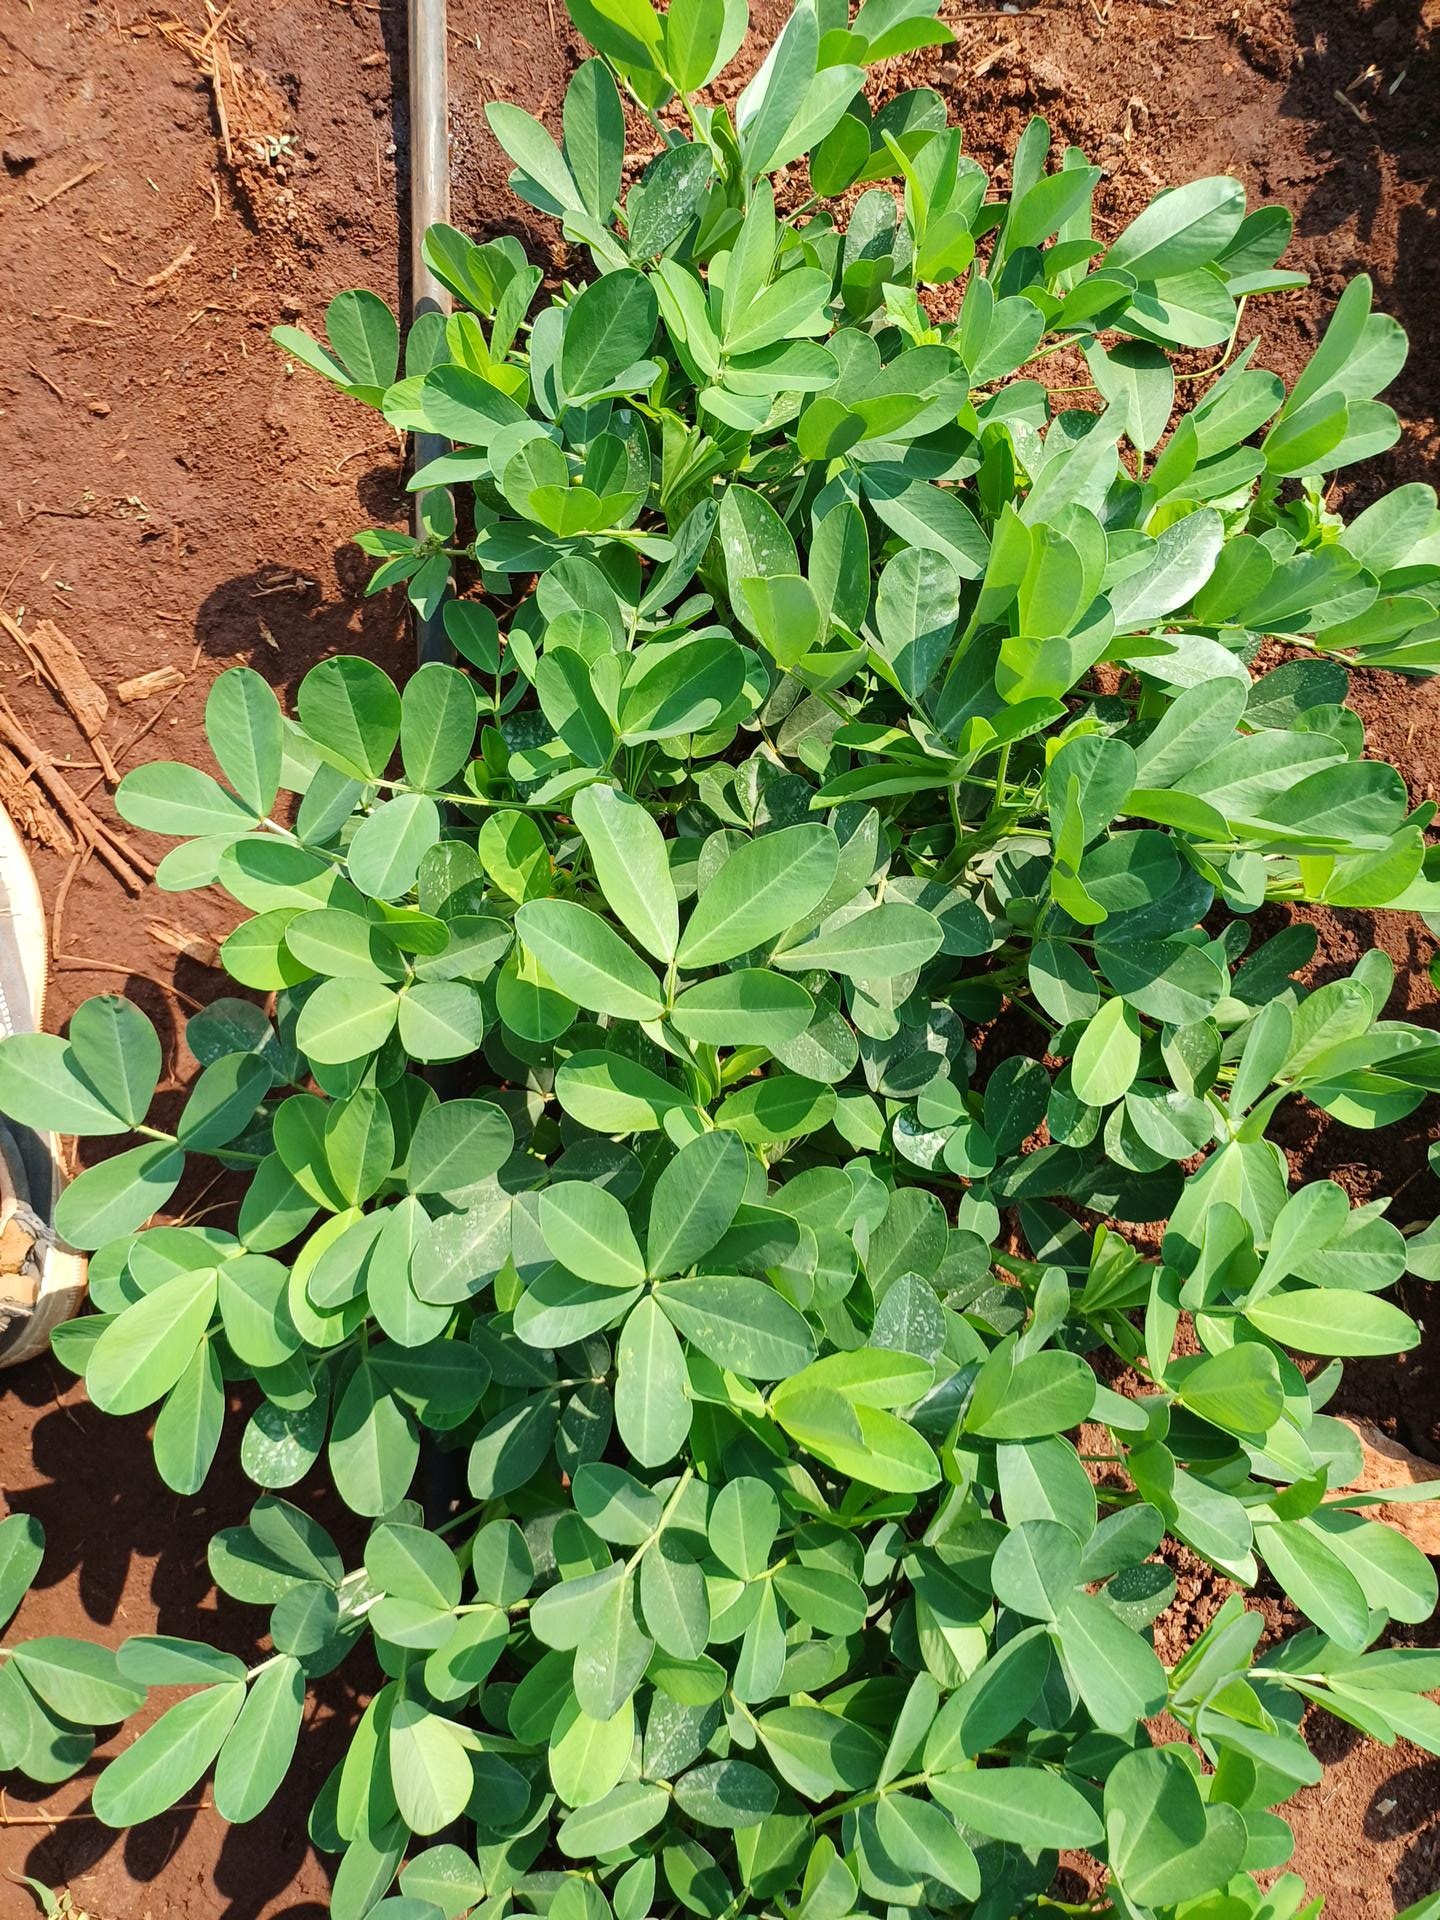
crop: groundnut
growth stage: flowering
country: Kenya
